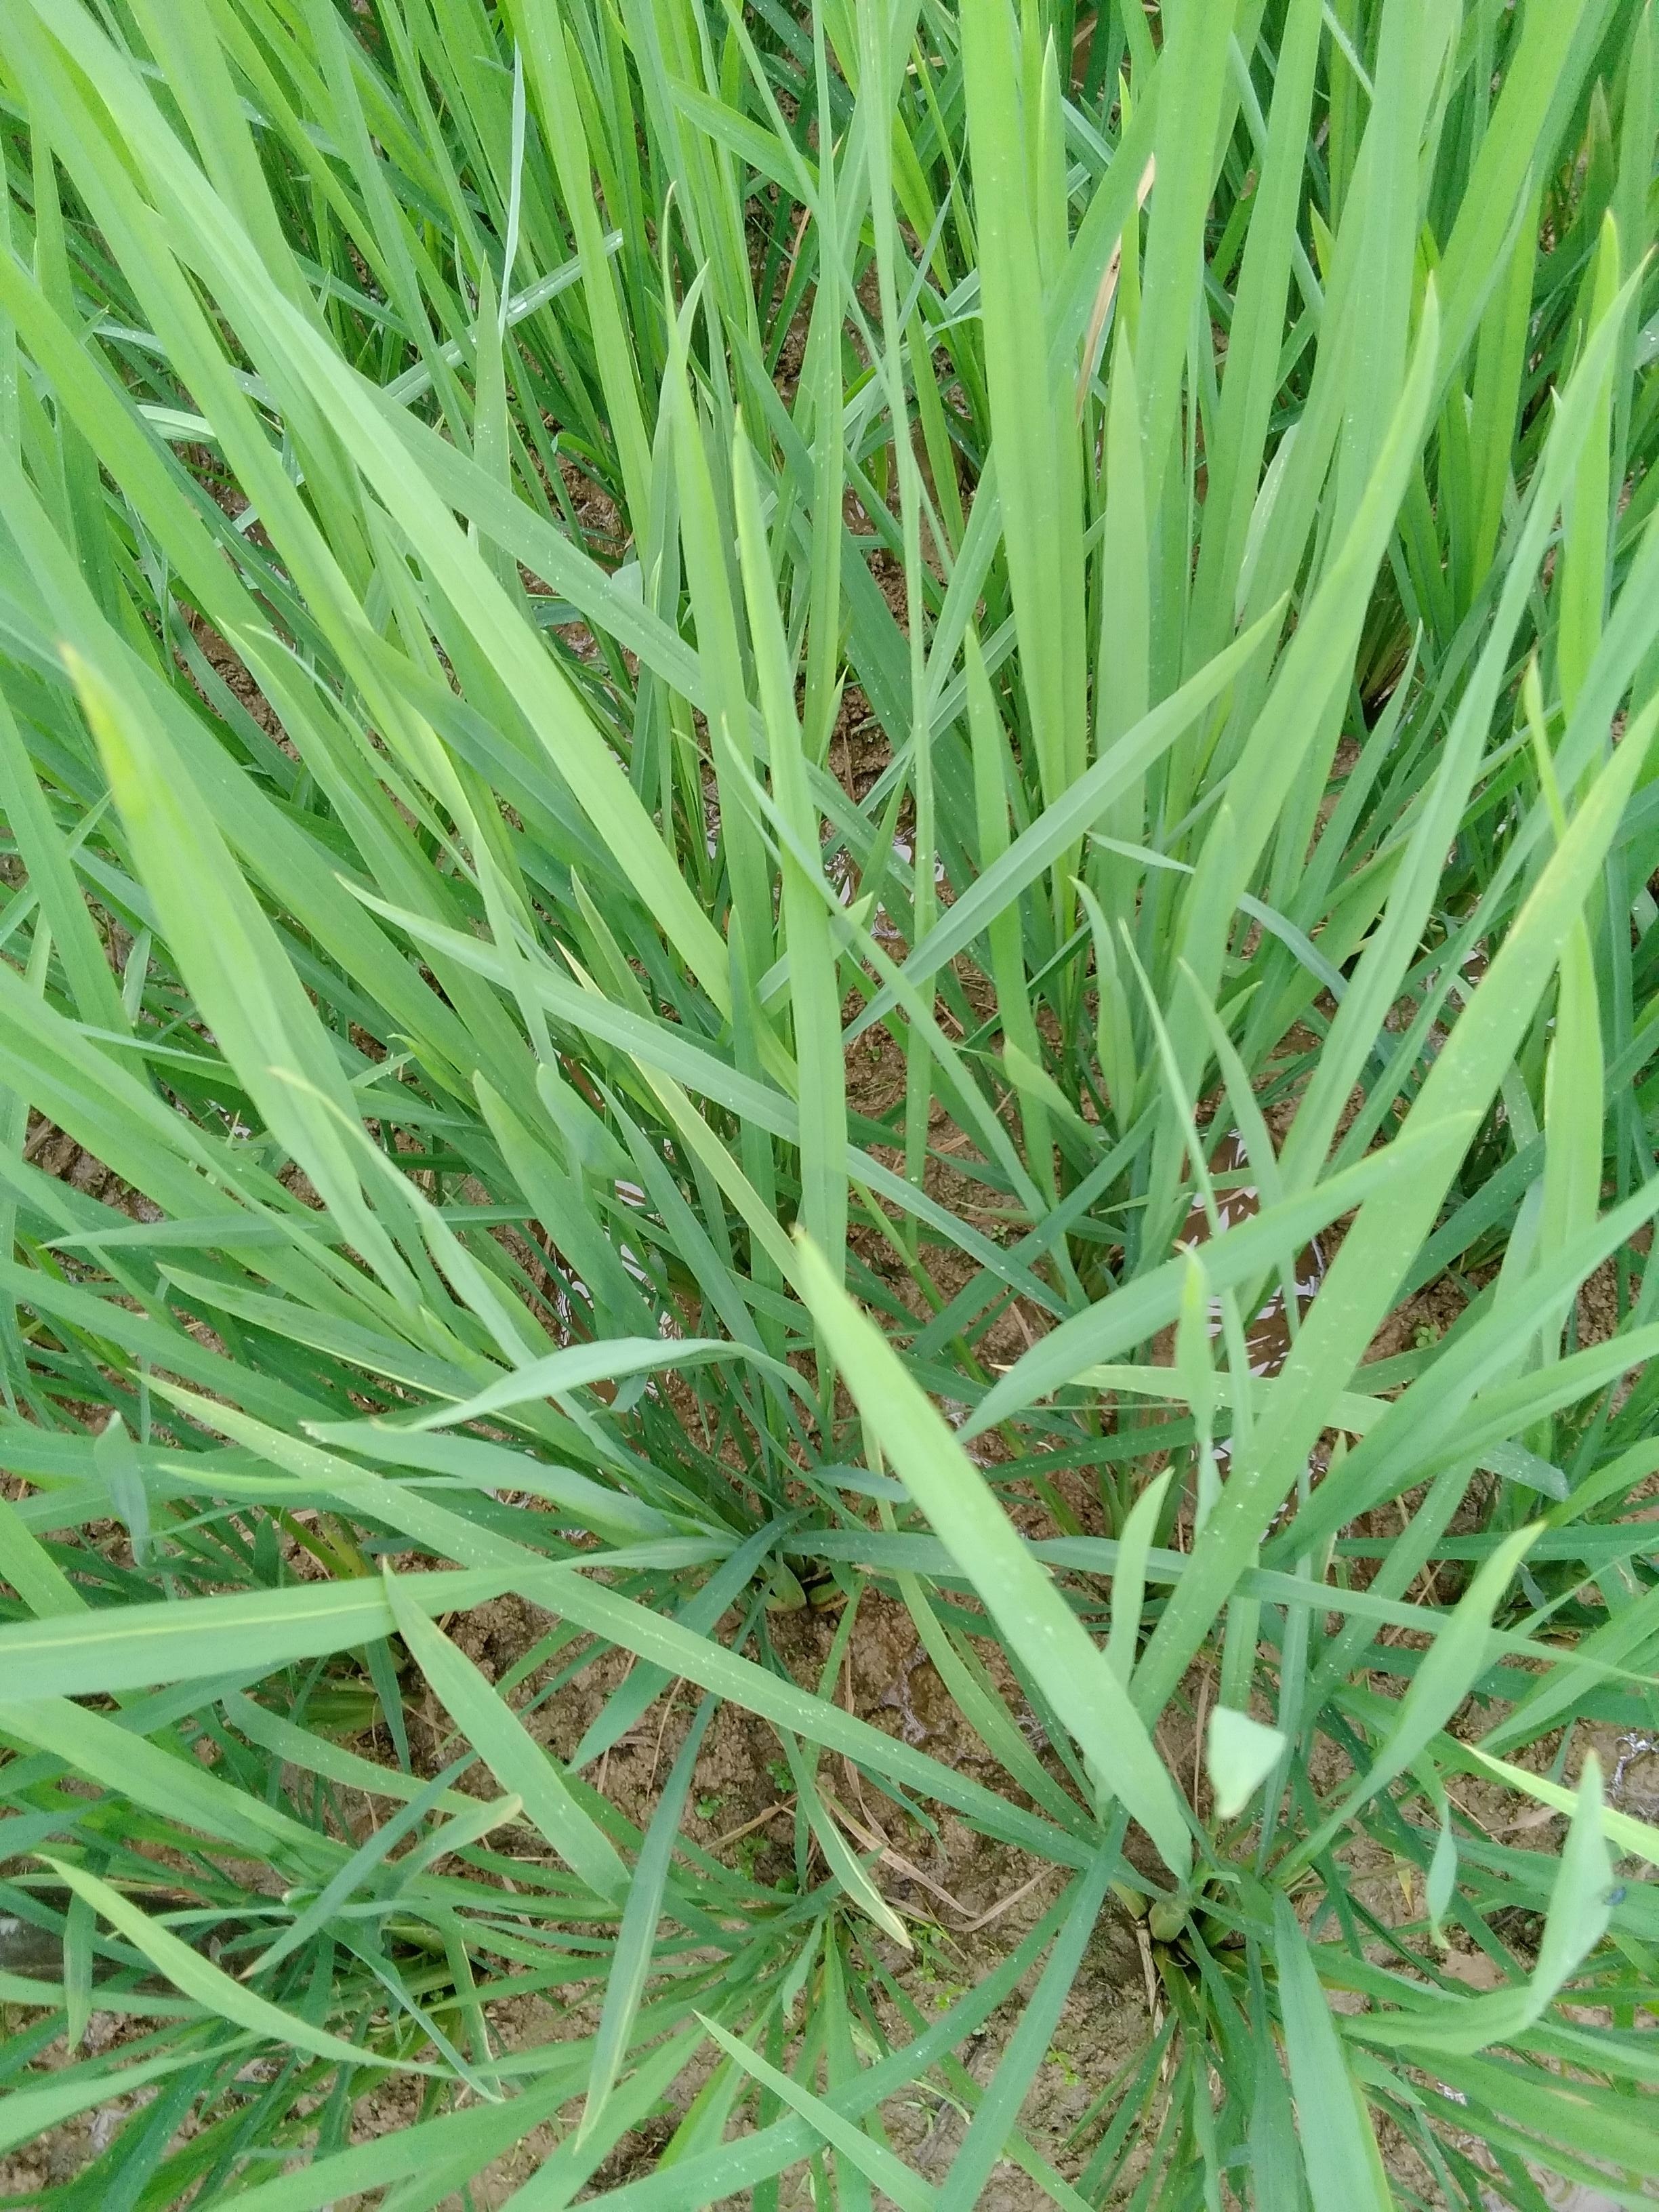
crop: rice
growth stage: vegetative
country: Nigeria
